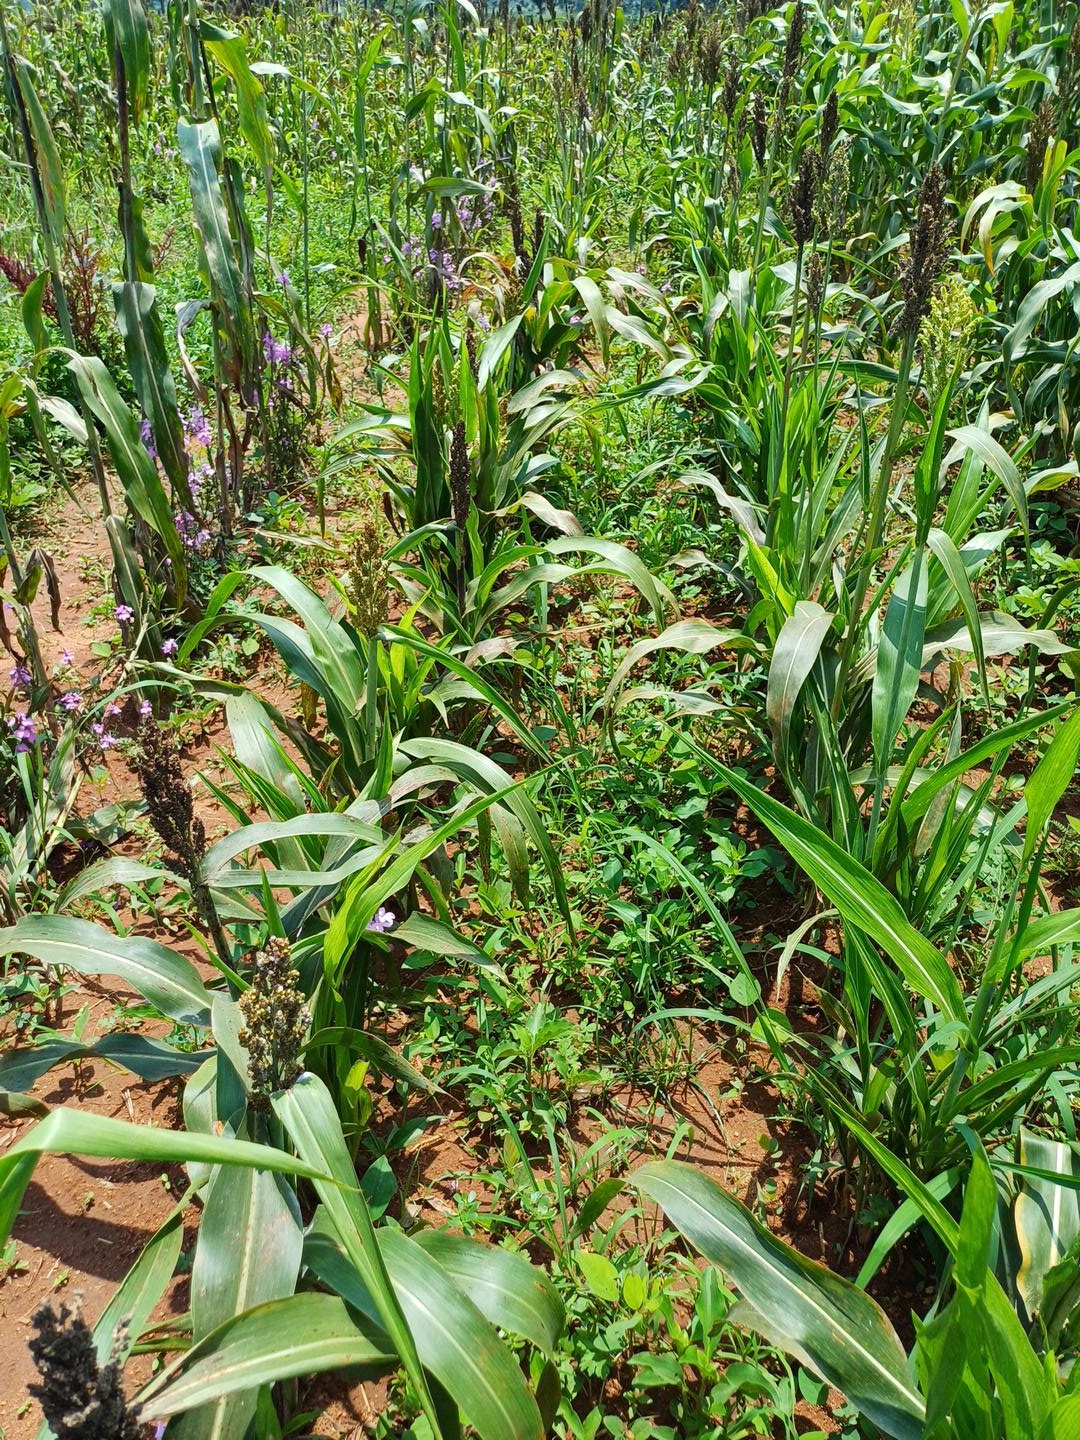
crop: sorghum
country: Kenya
